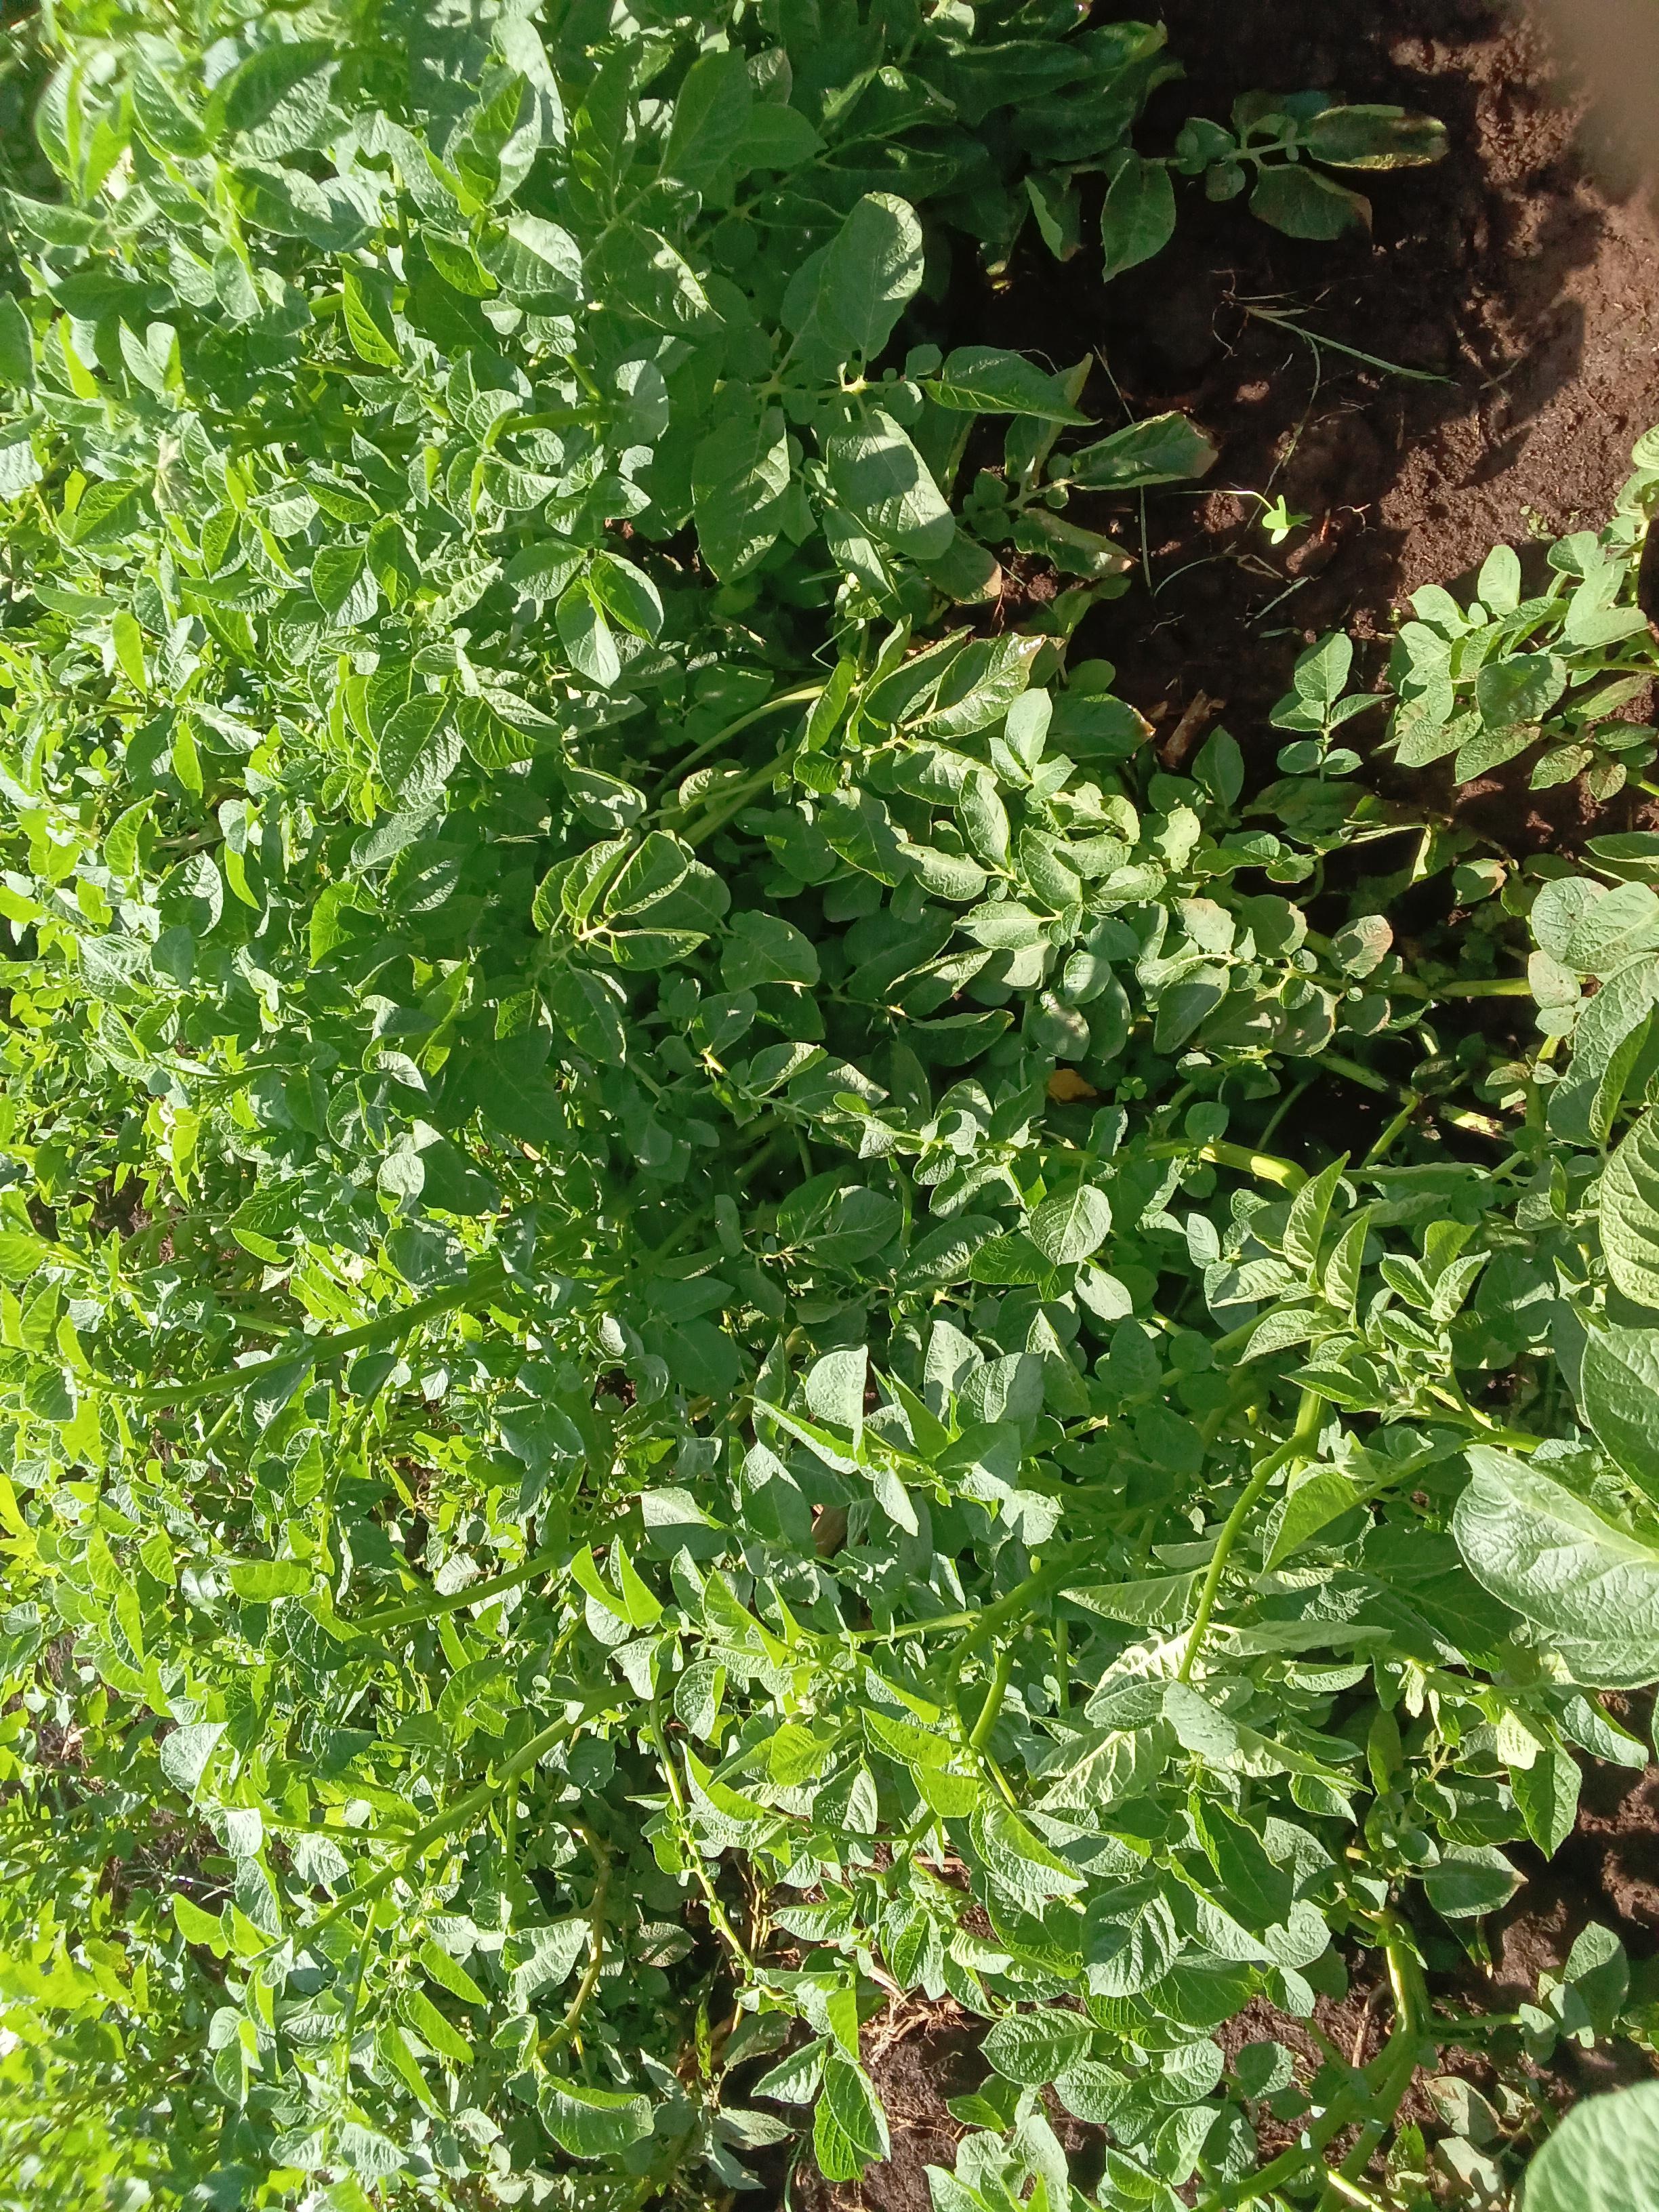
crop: potato
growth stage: vegetative
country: Kenya
